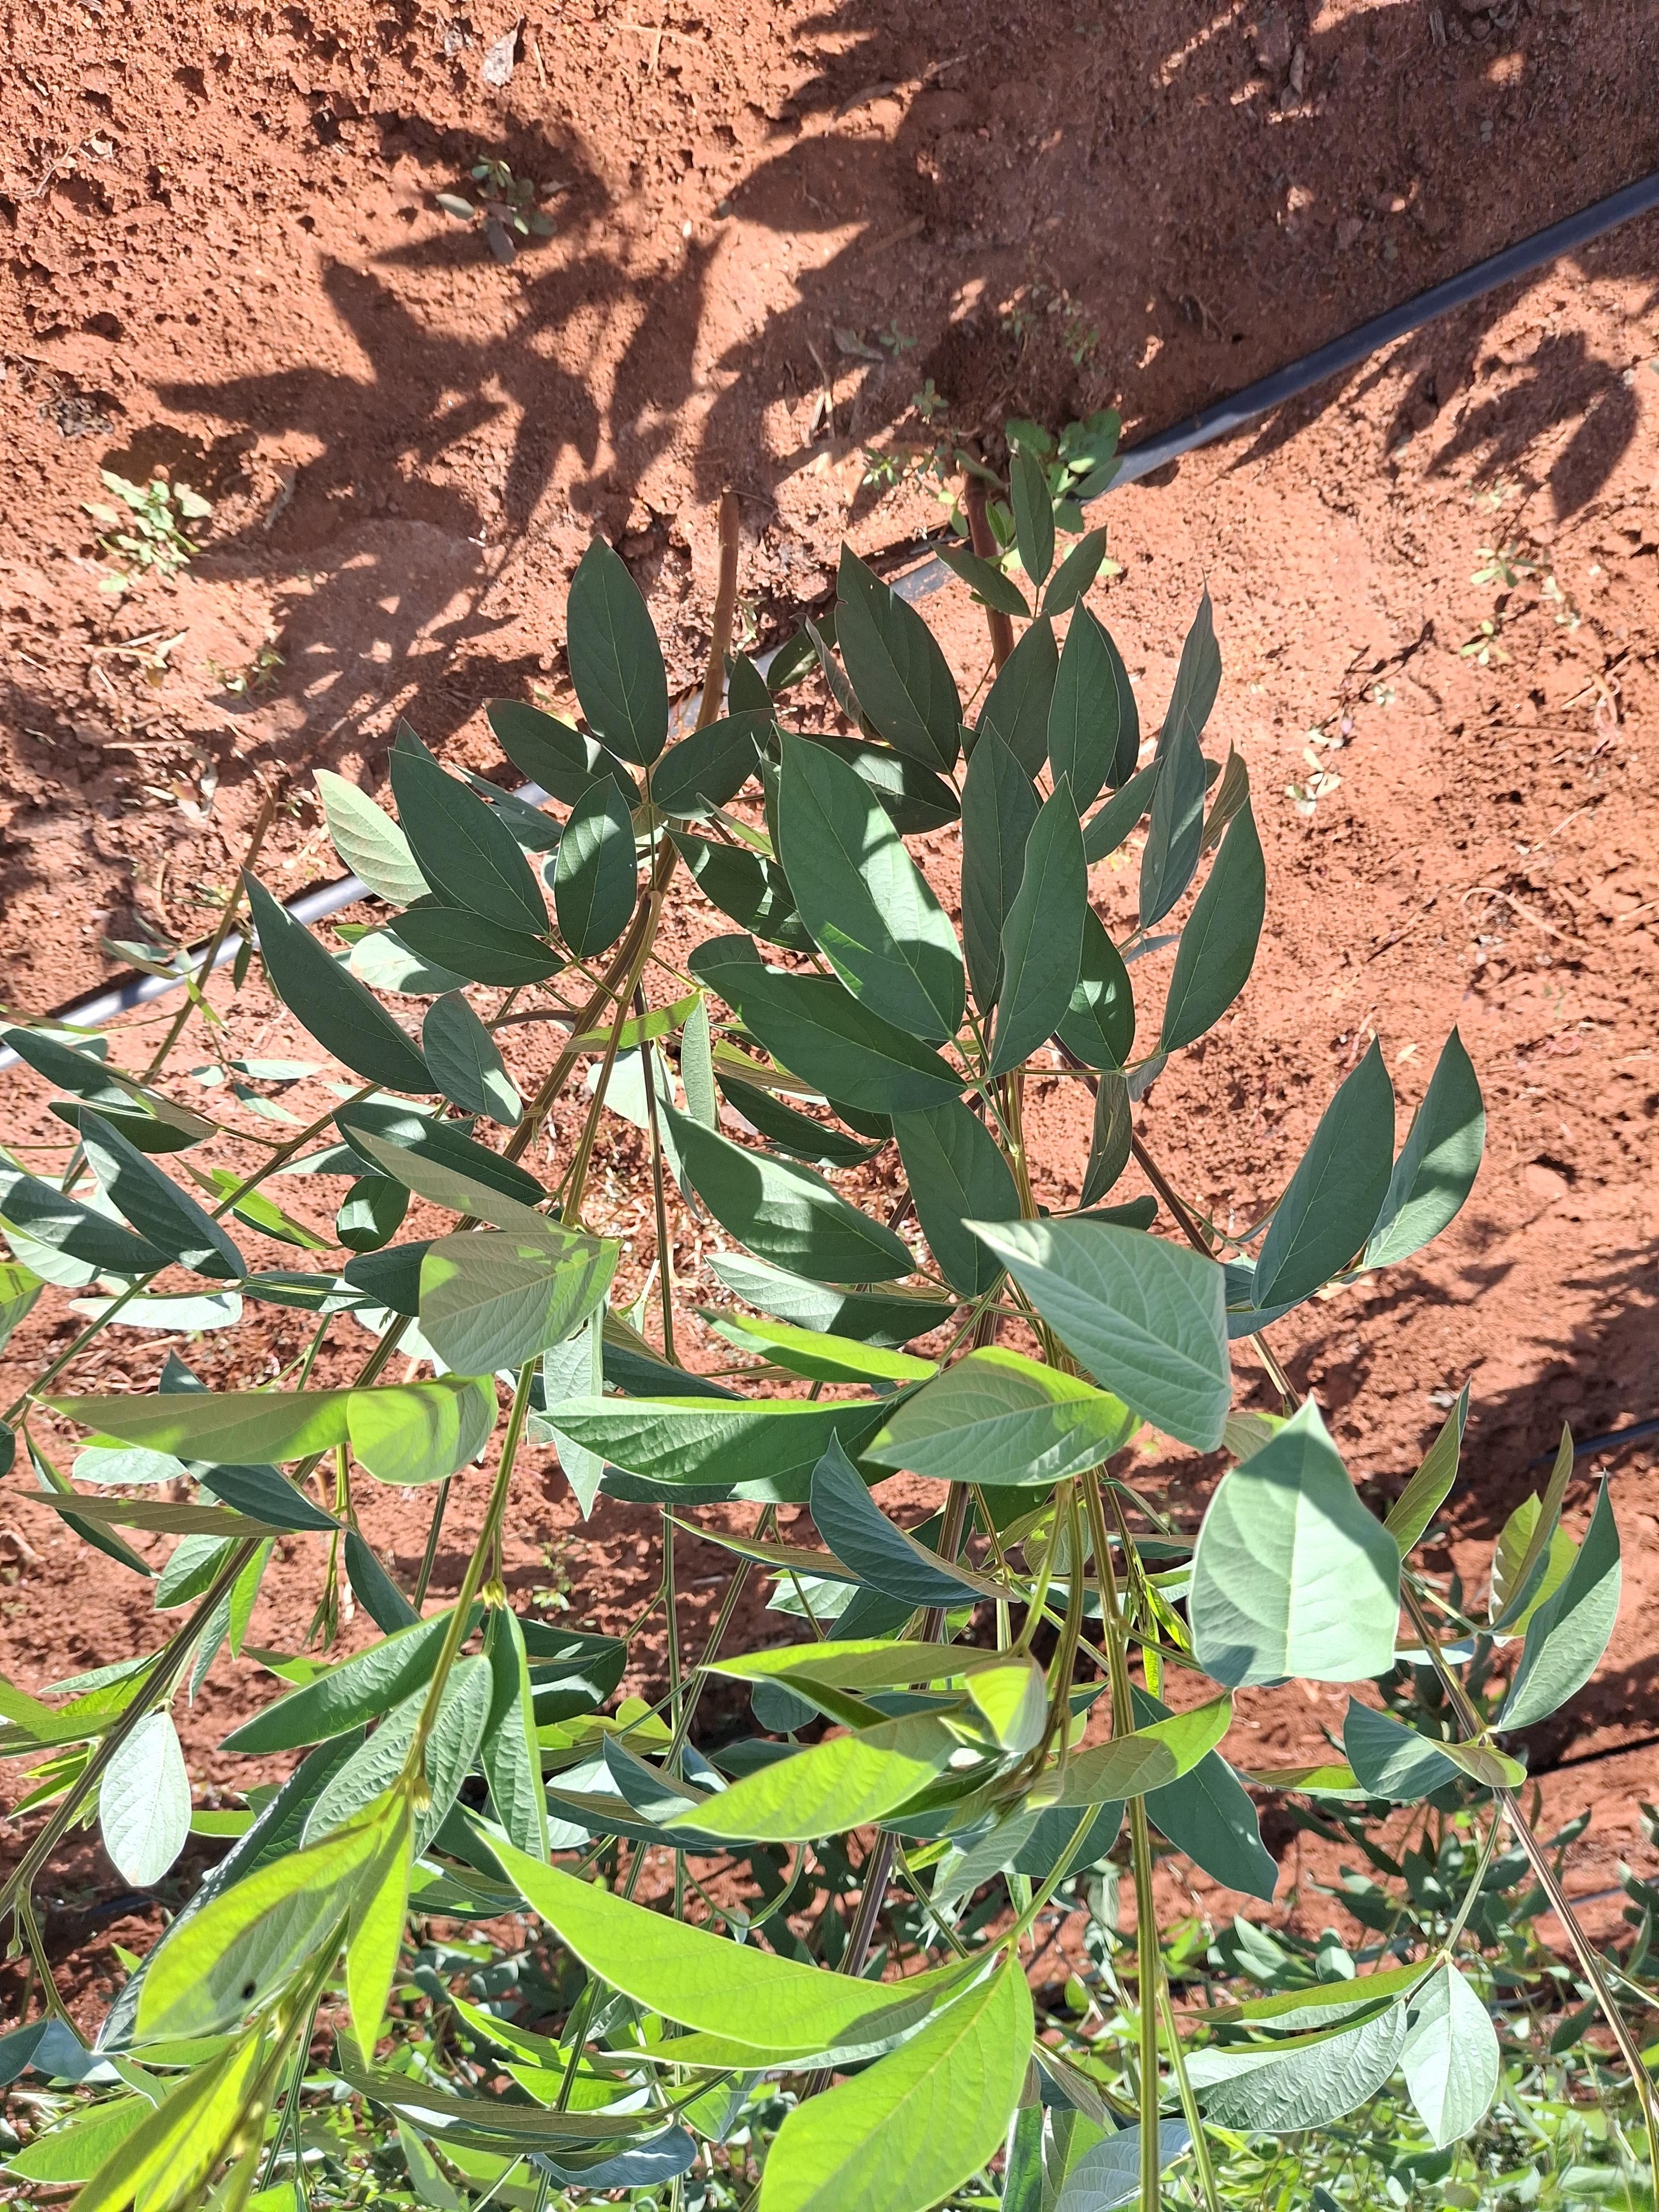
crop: pigeonpea
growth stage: flowering
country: Kenya
